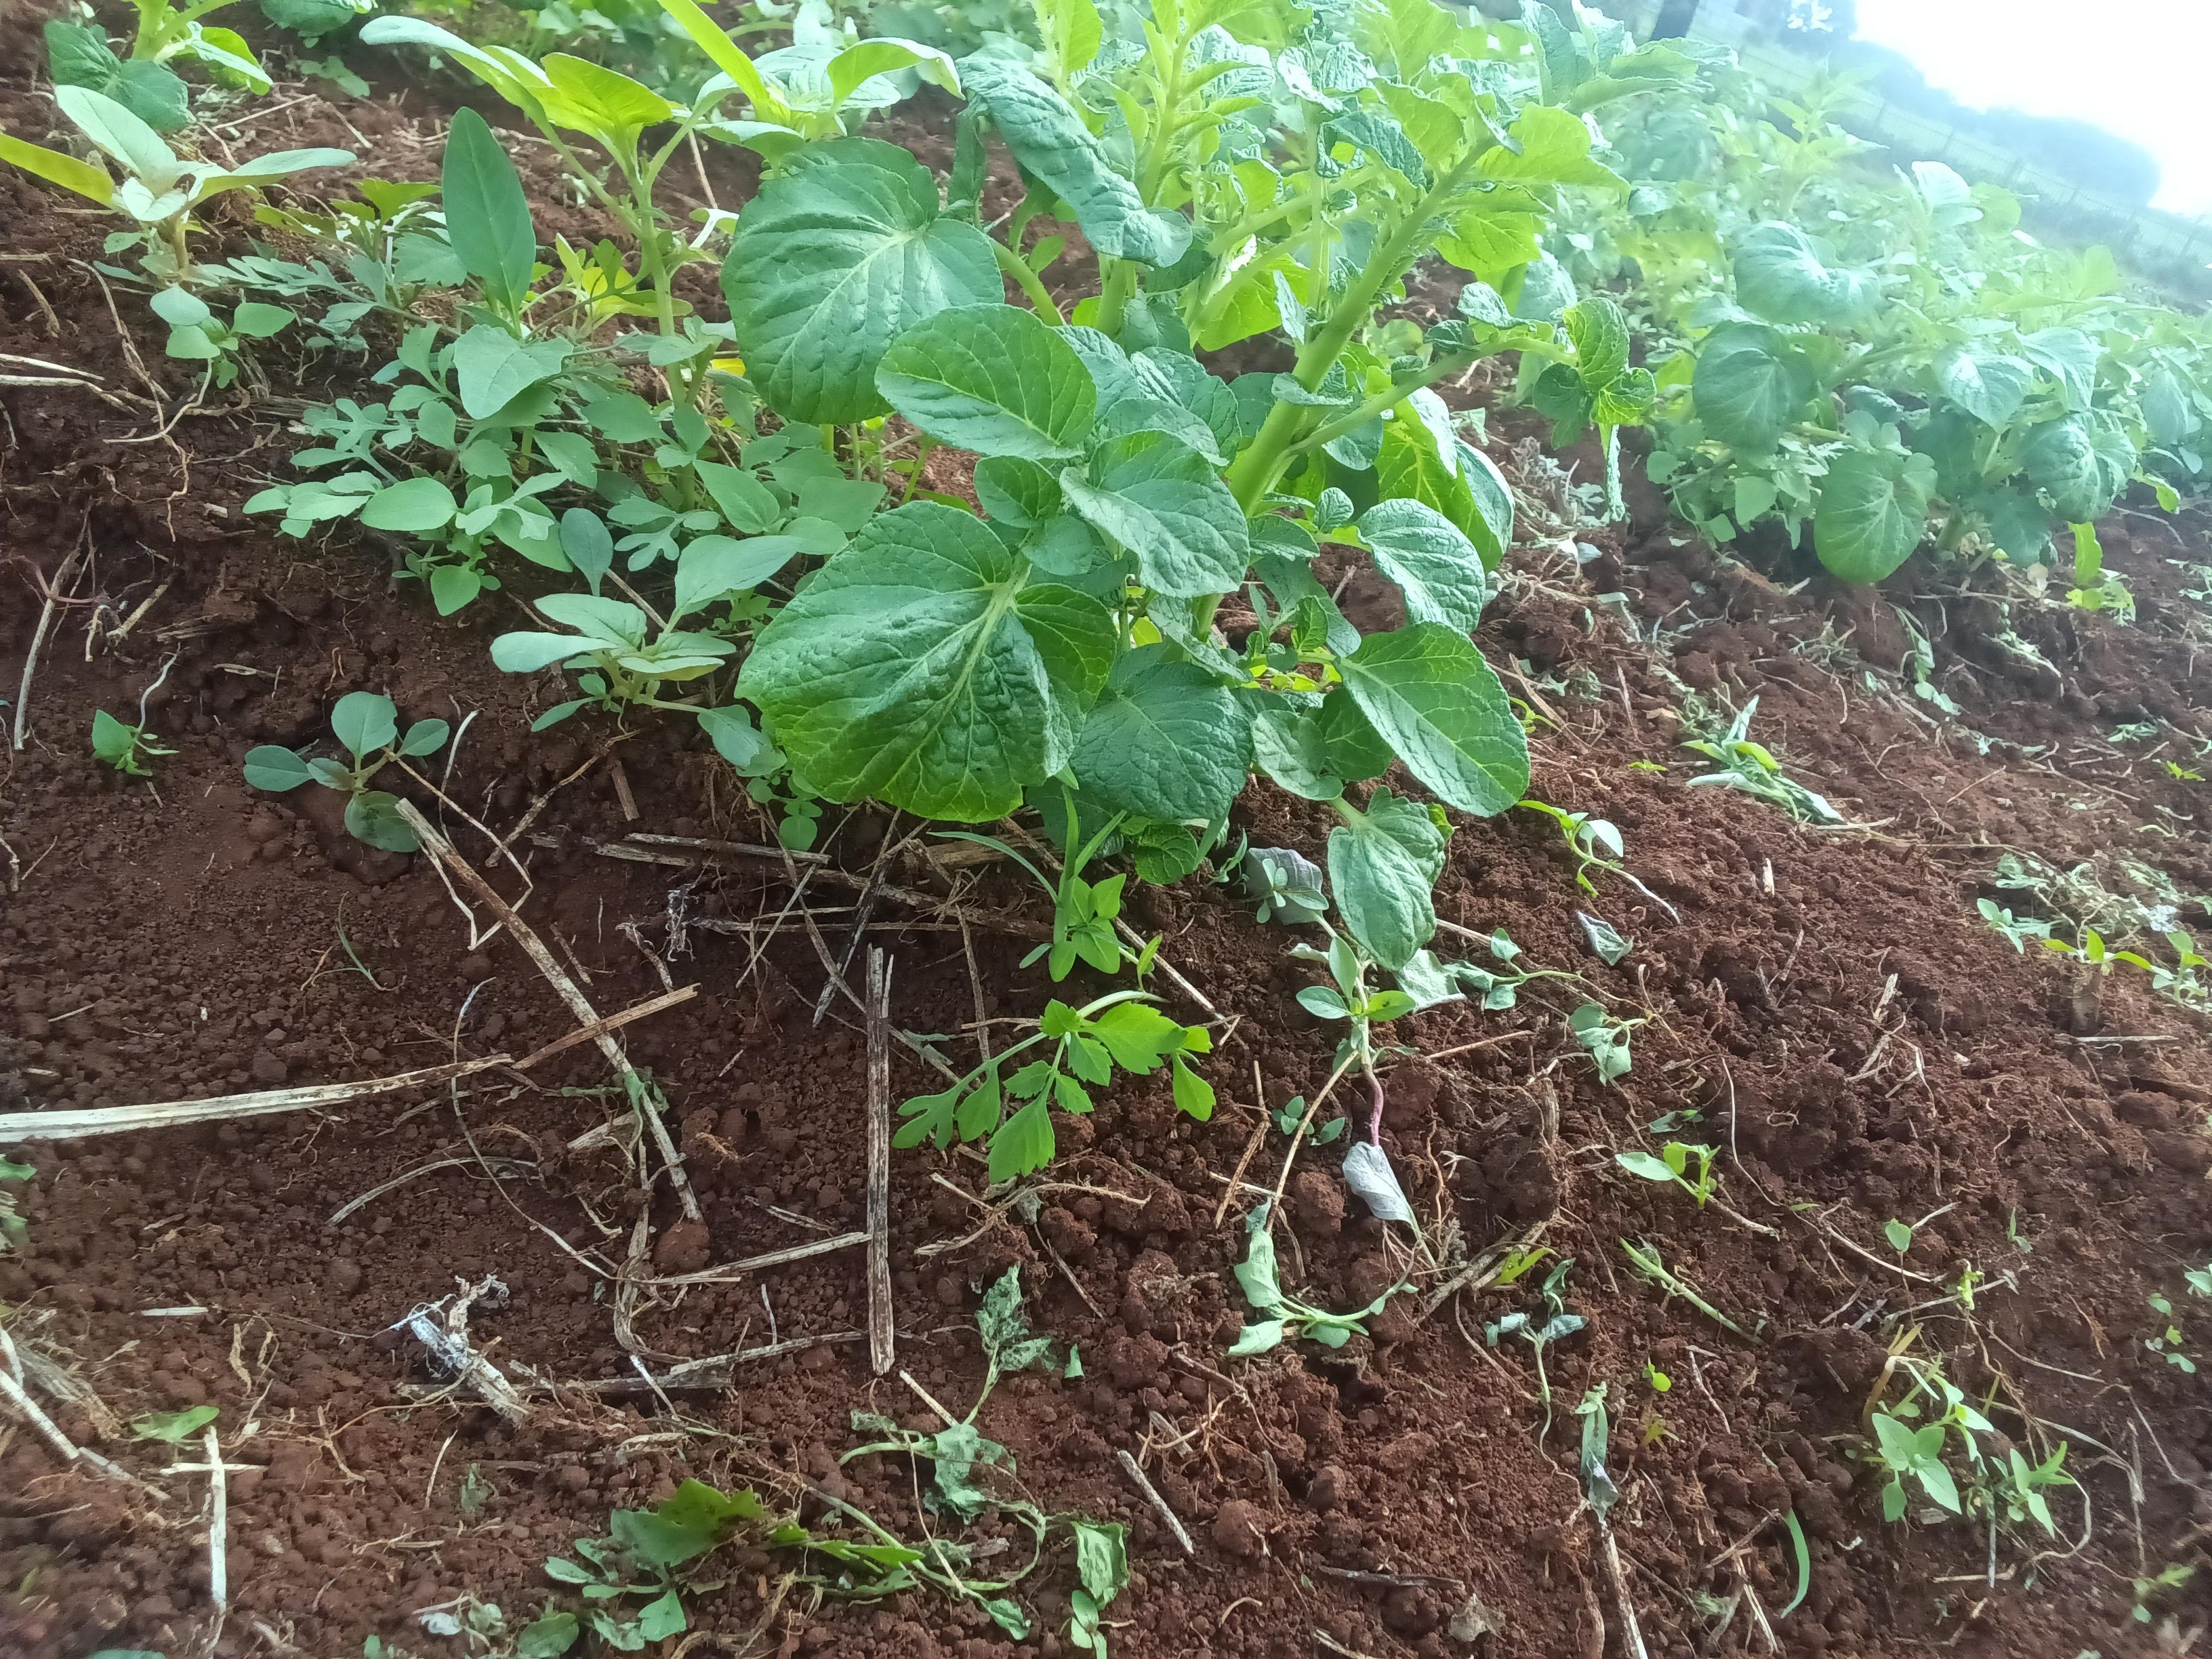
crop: potato
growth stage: emergence
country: Kenya
